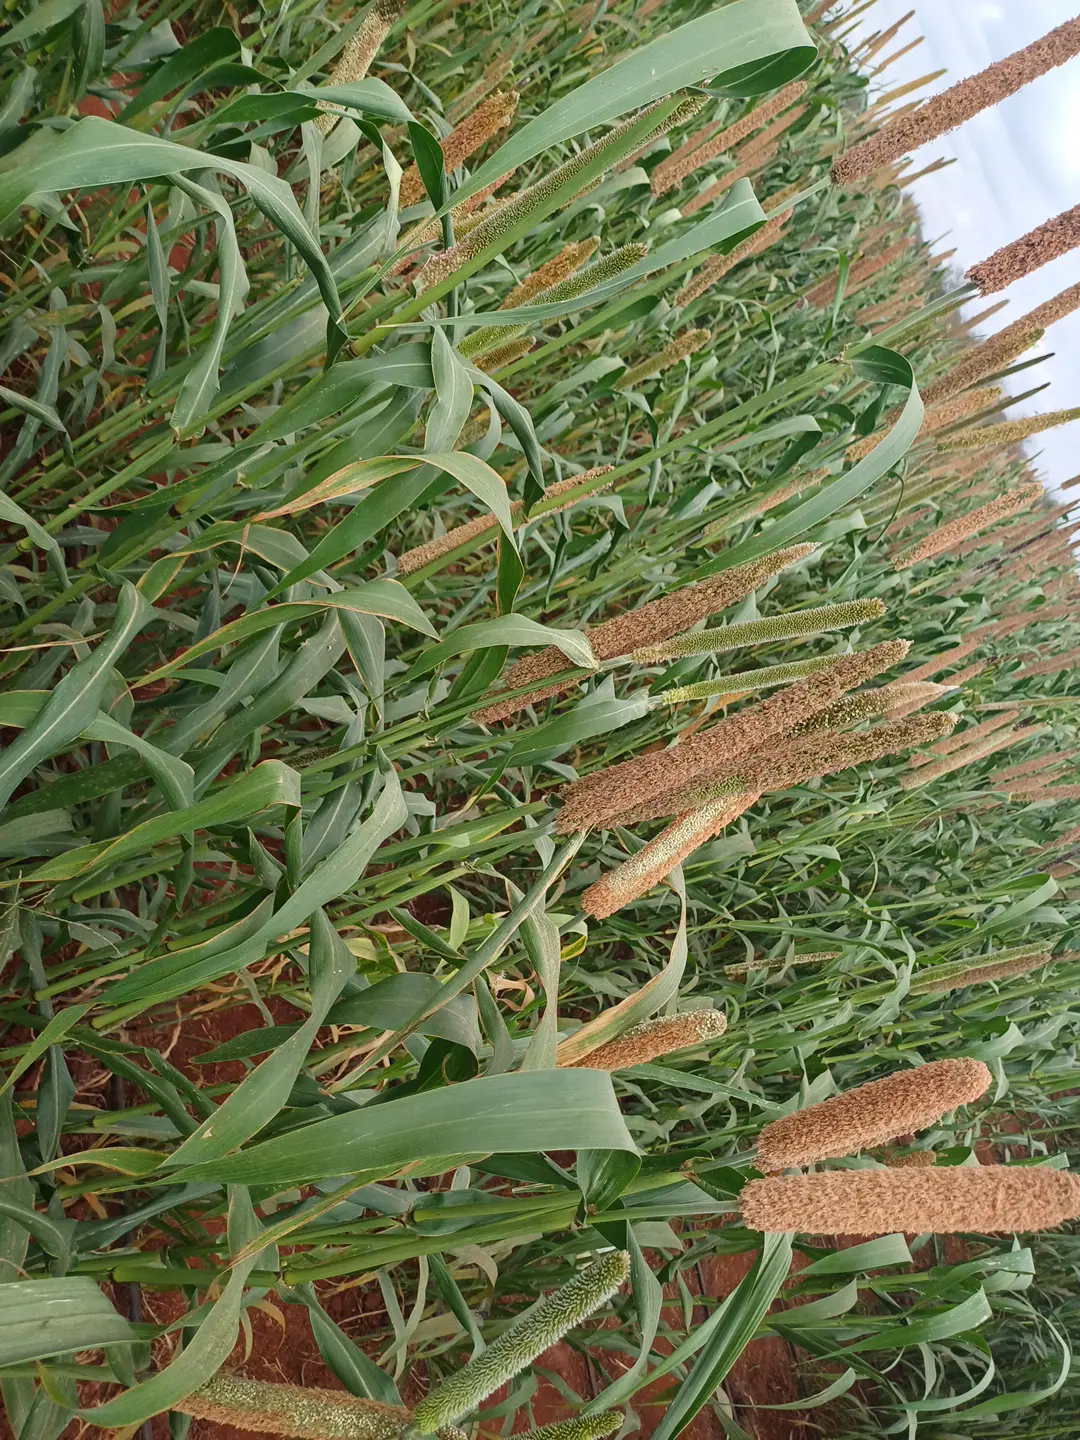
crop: pearl millet
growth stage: filling grain
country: Kenya
